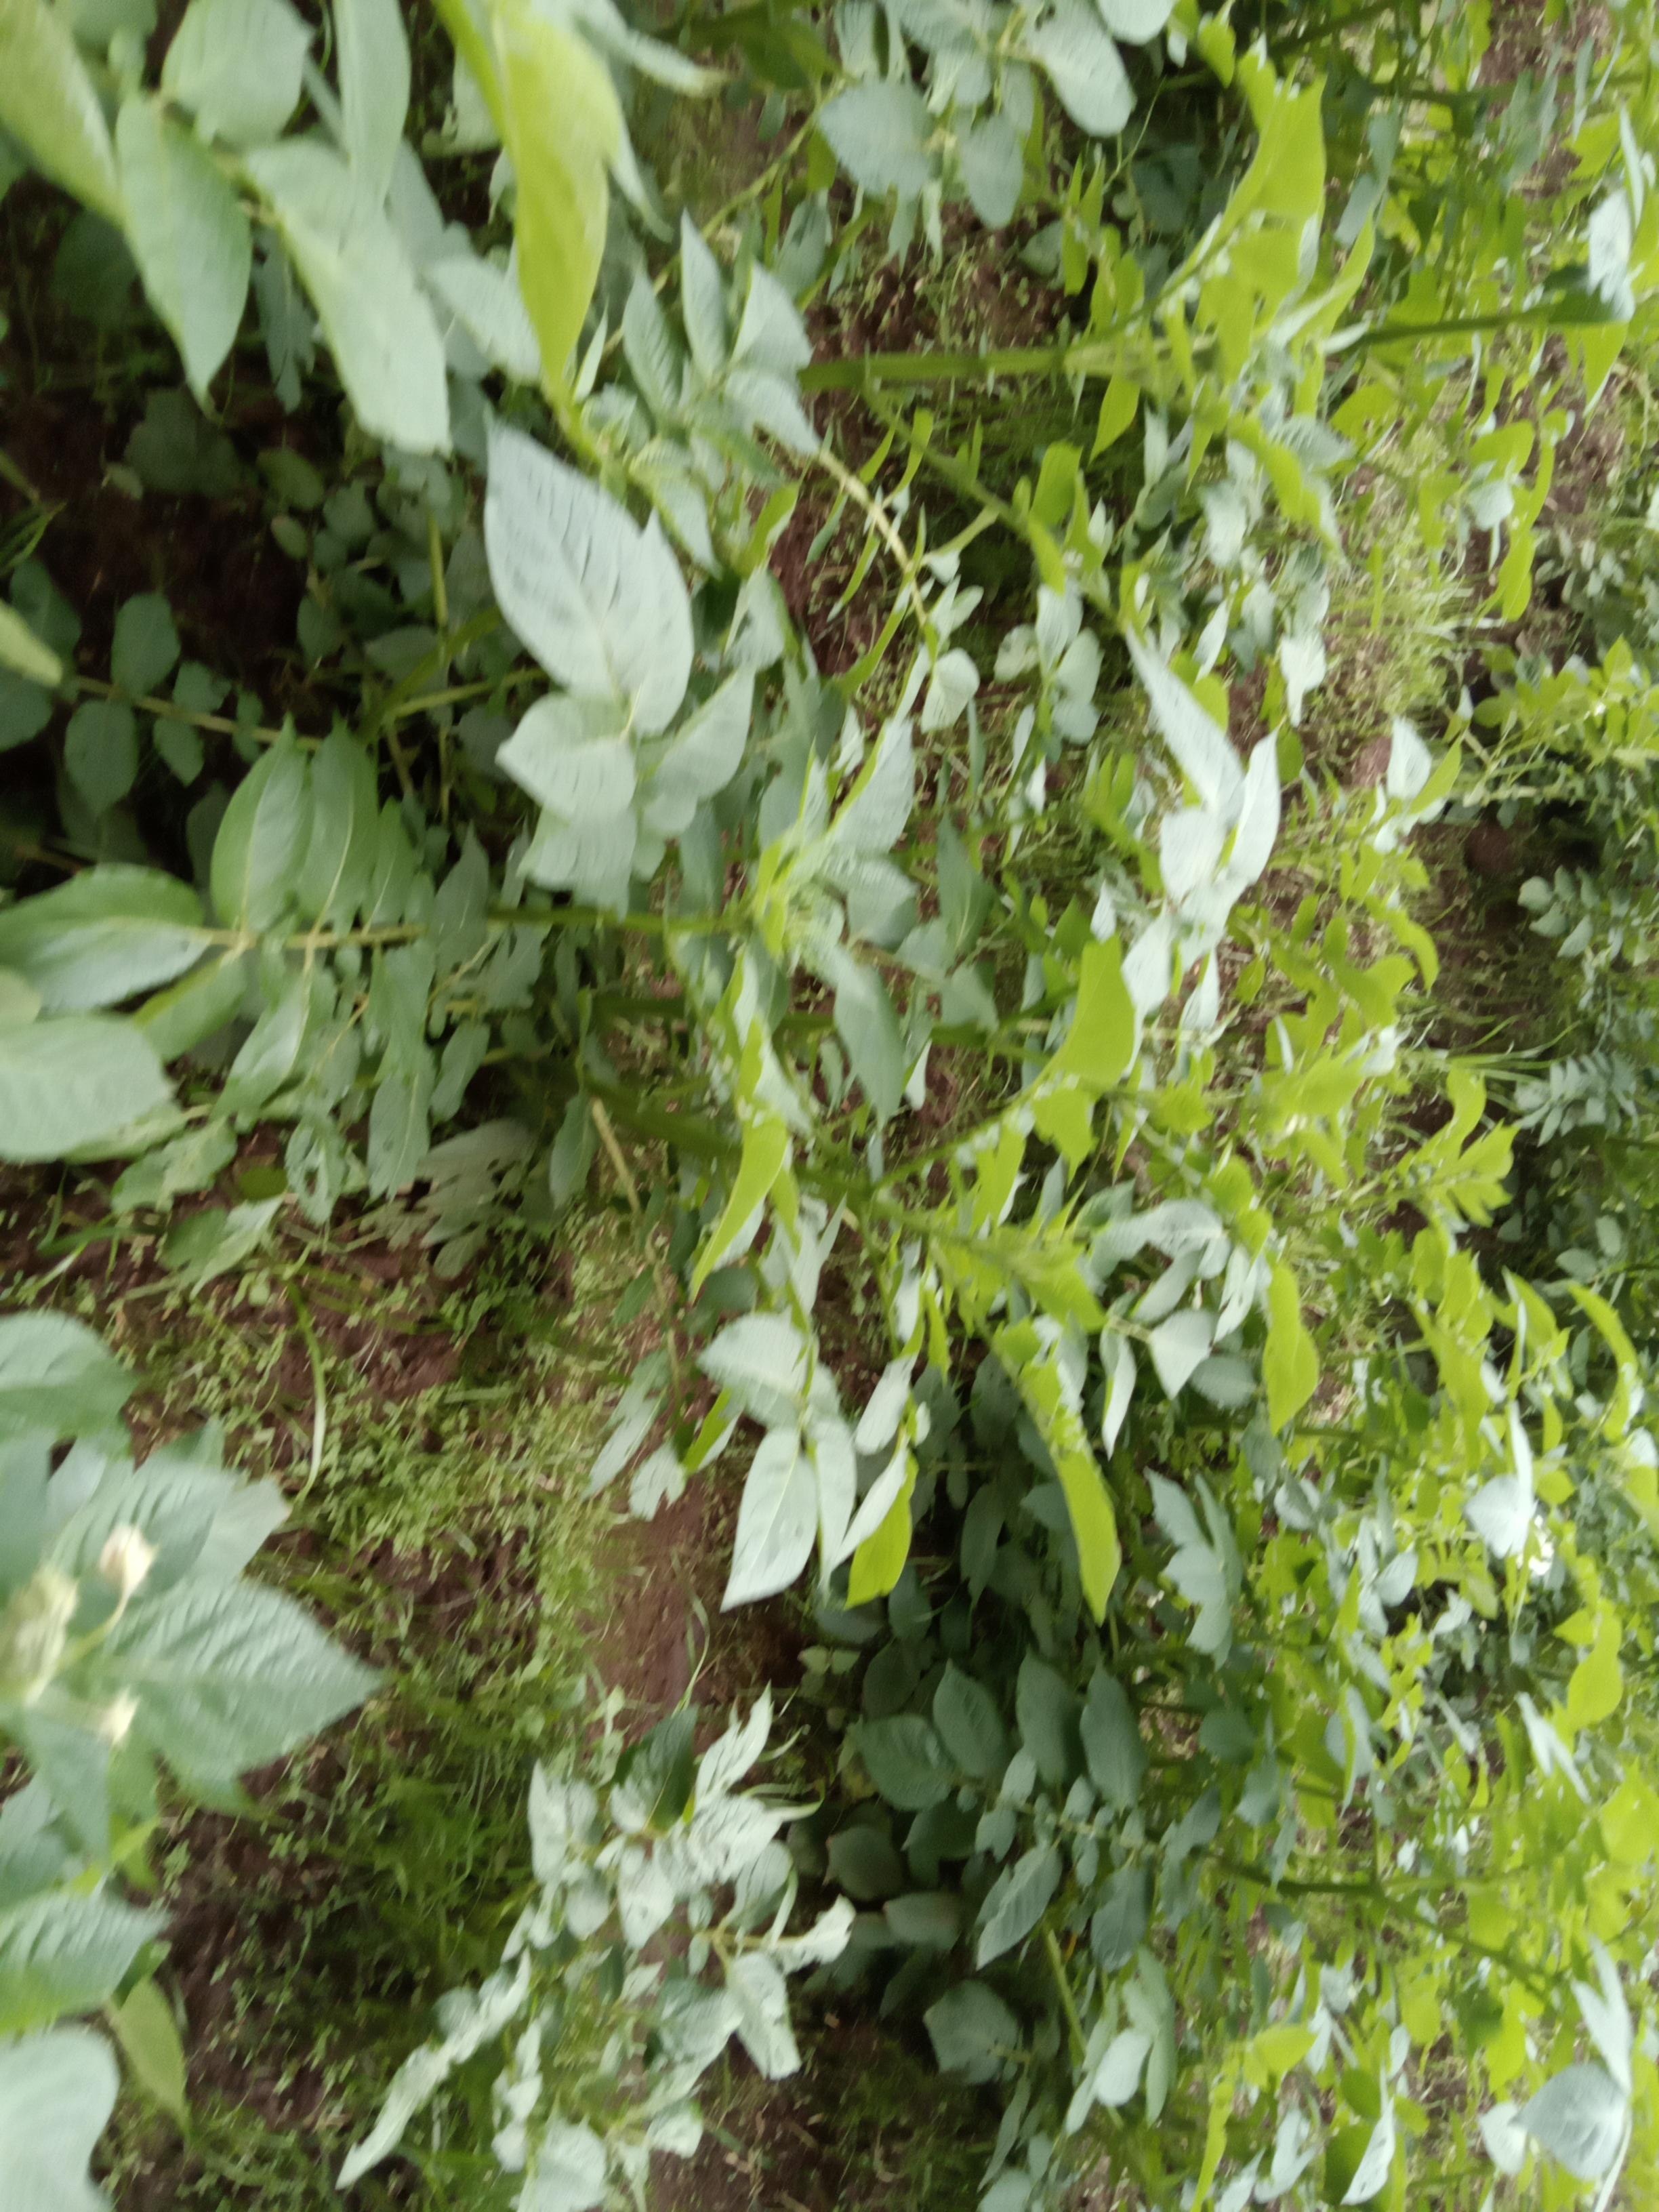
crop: potato
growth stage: flowering
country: Kenya
